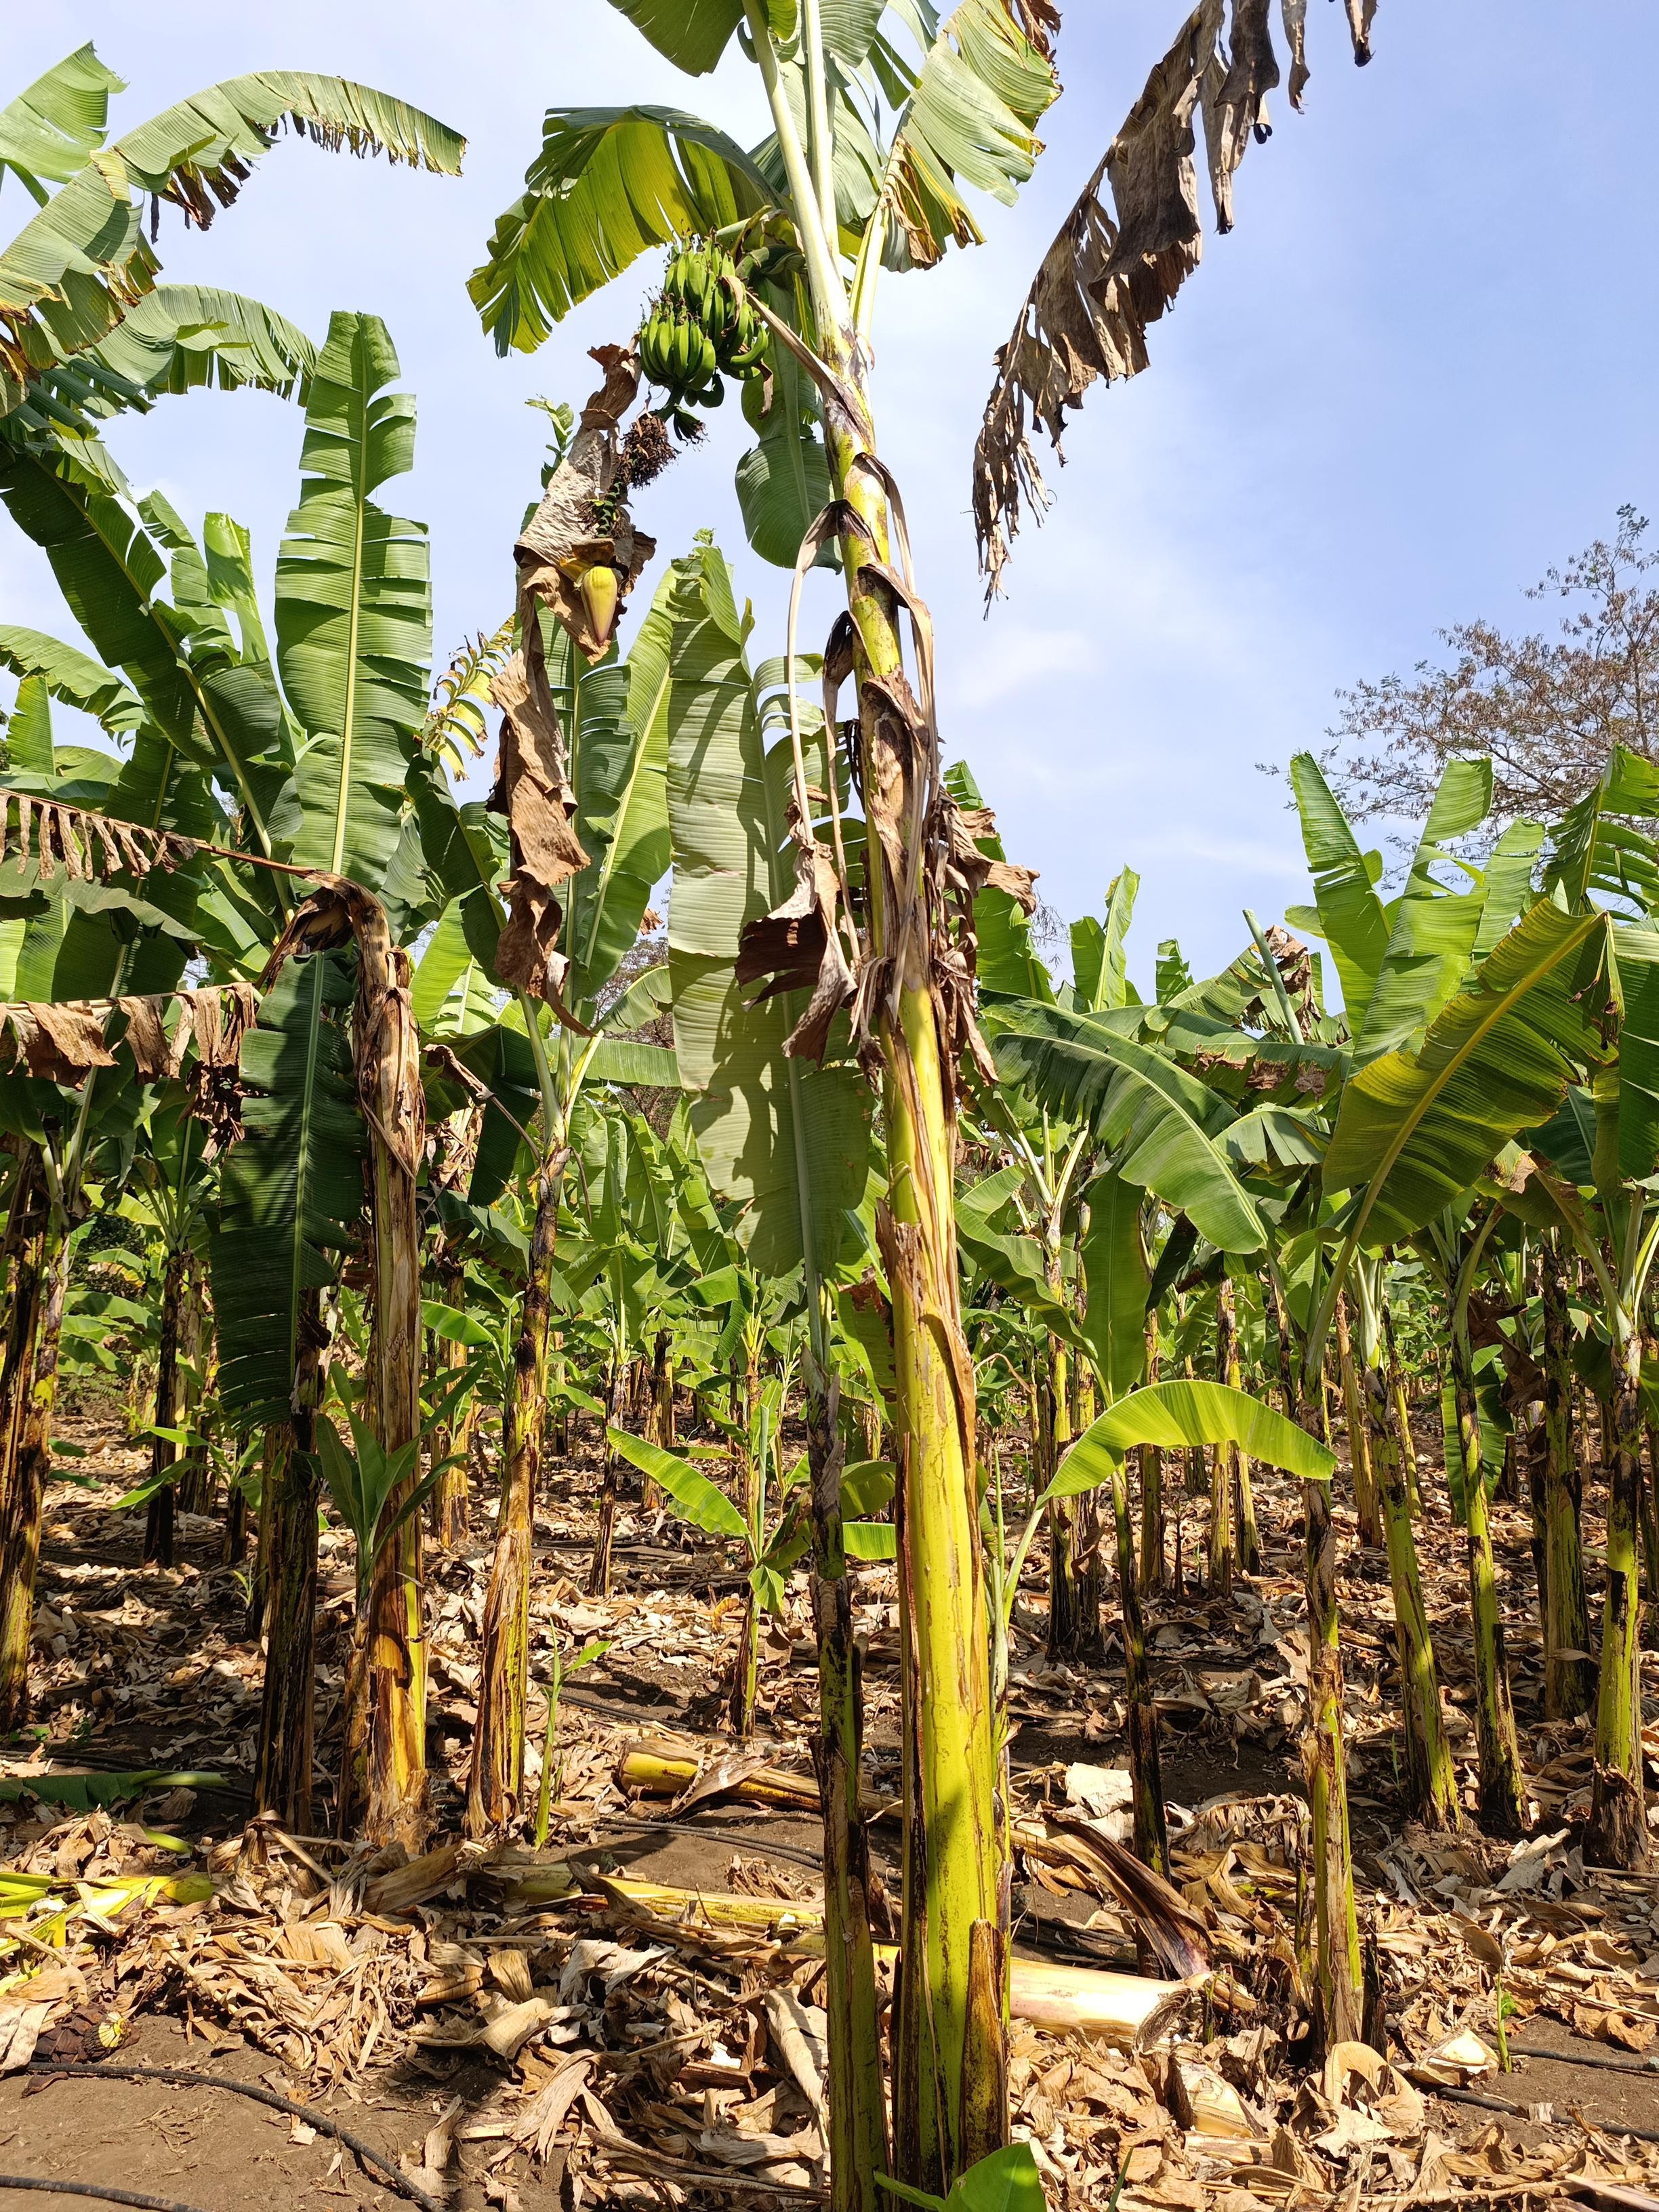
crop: banana
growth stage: development fruit
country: Tanzania
